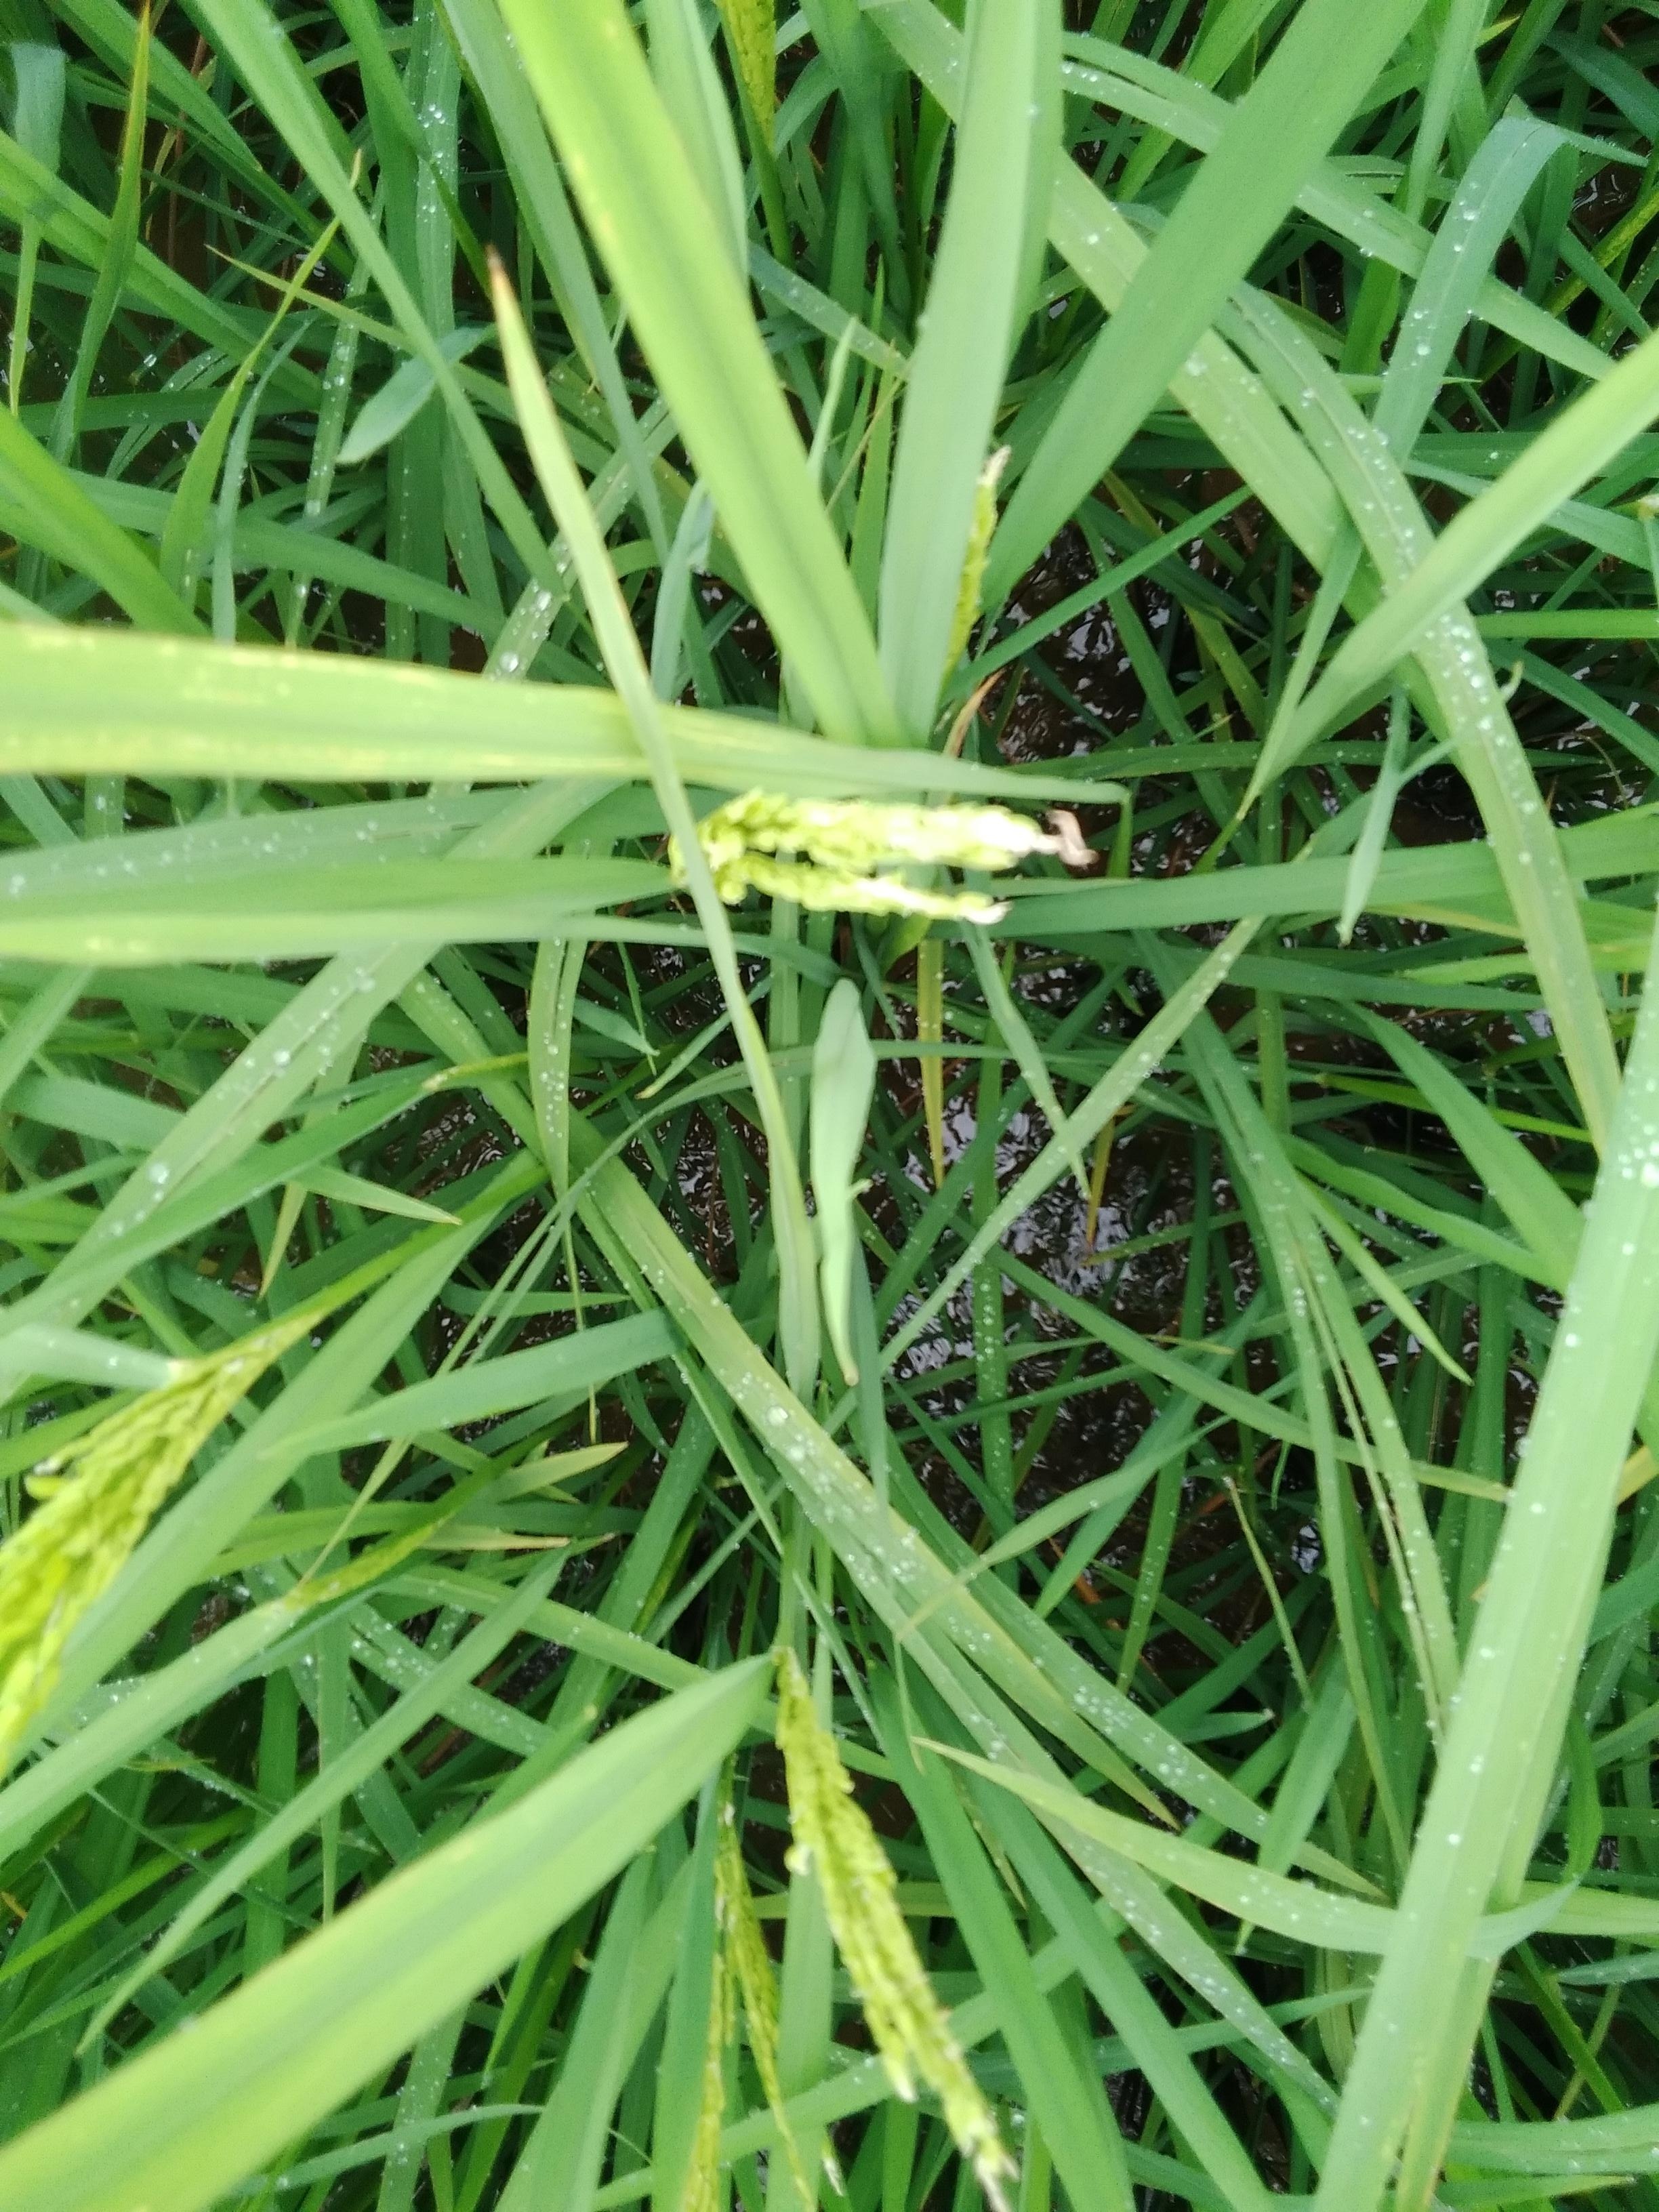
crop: rice
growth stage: flowering
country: Nigeria
